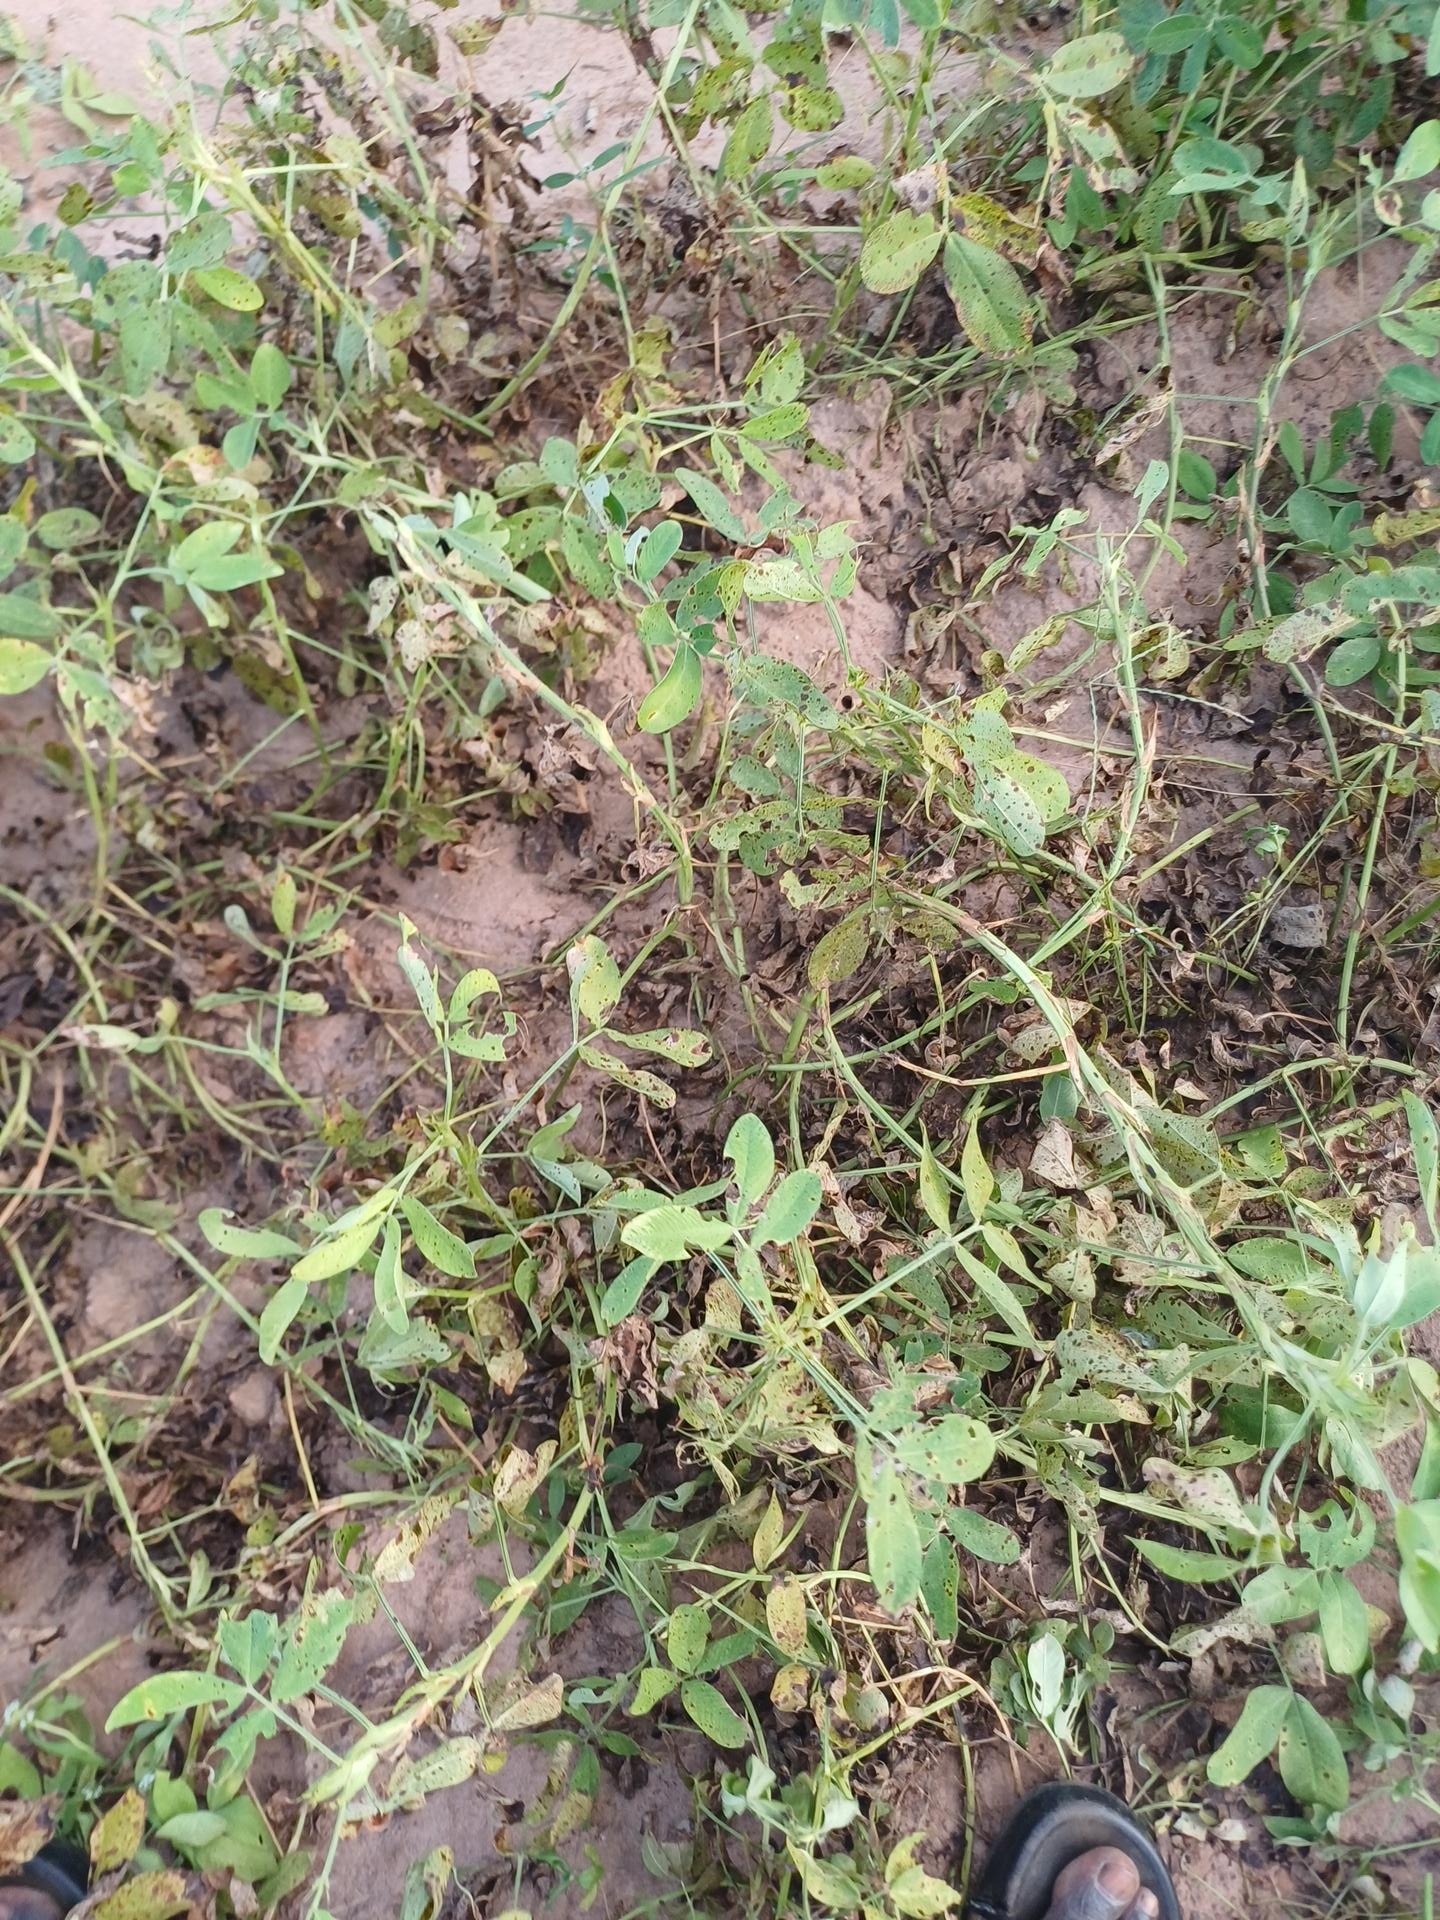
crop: groundnut
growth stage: flowering
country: Senegal
